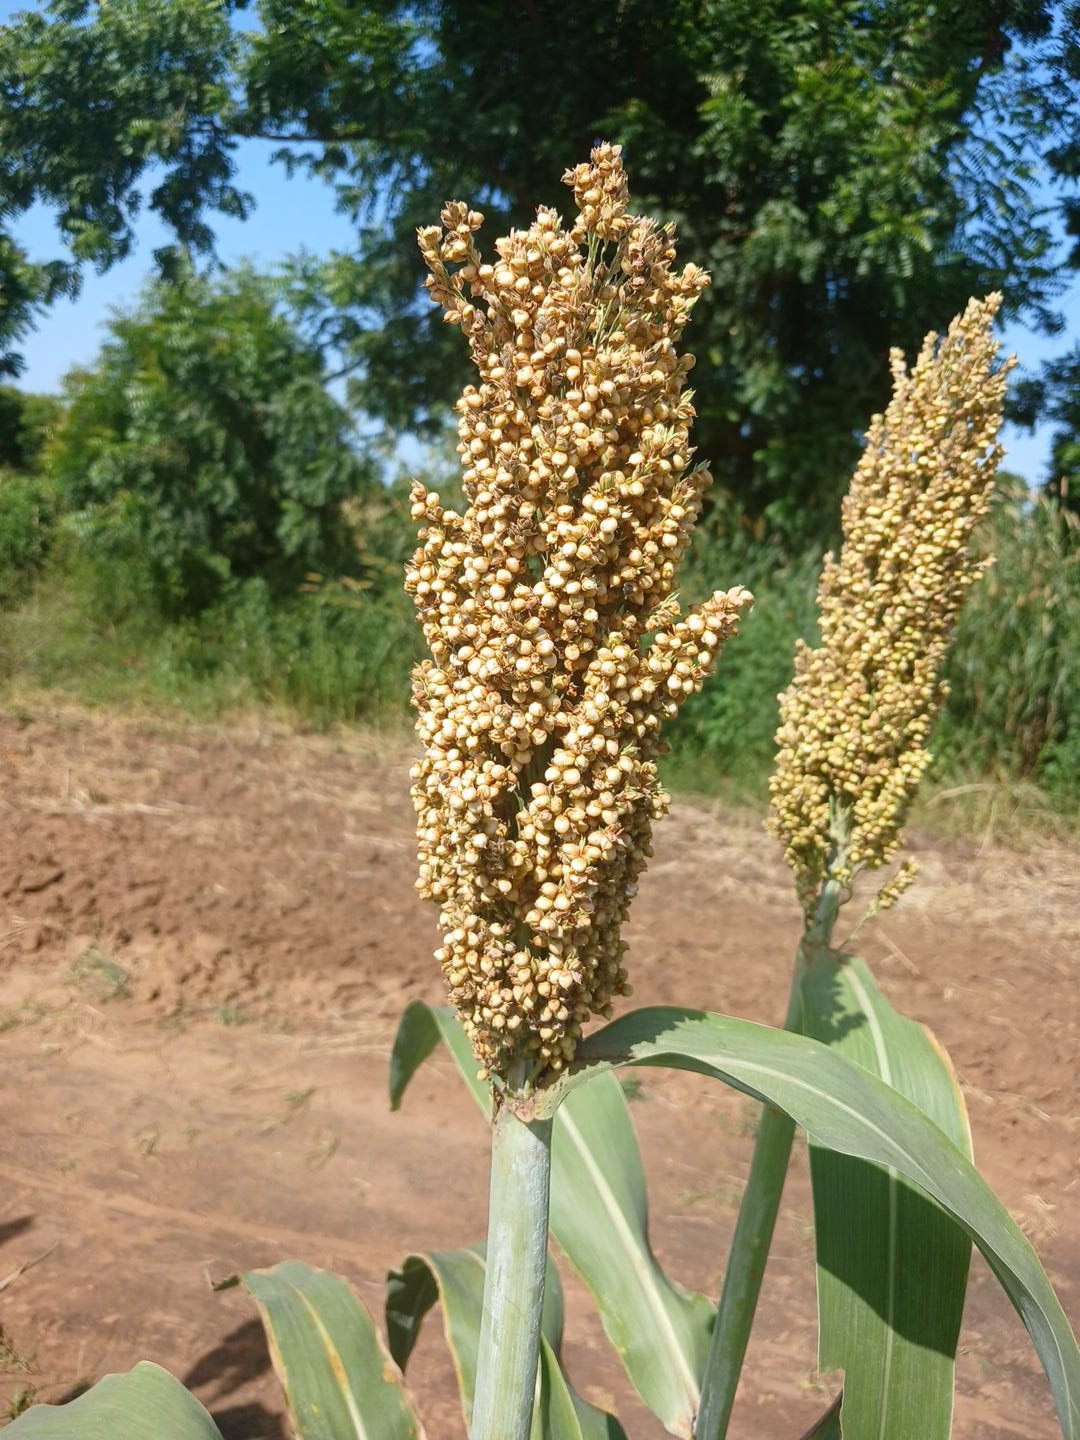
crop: sorghum
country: Senegal
